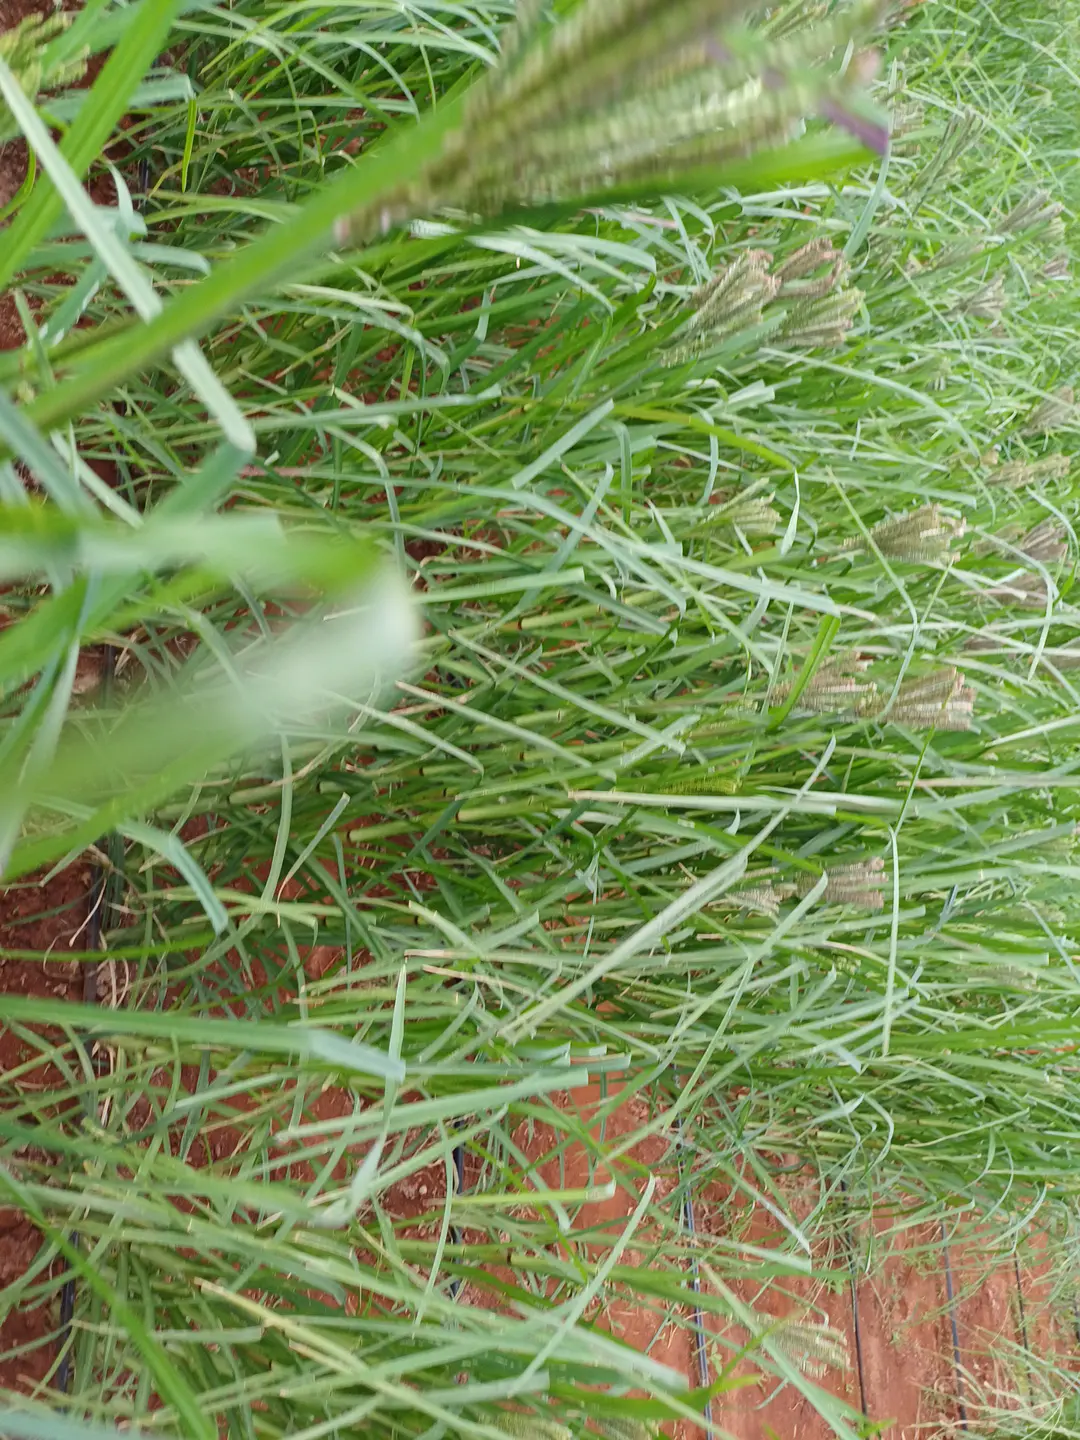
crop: finger millet
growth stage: flowering
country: Kenya
